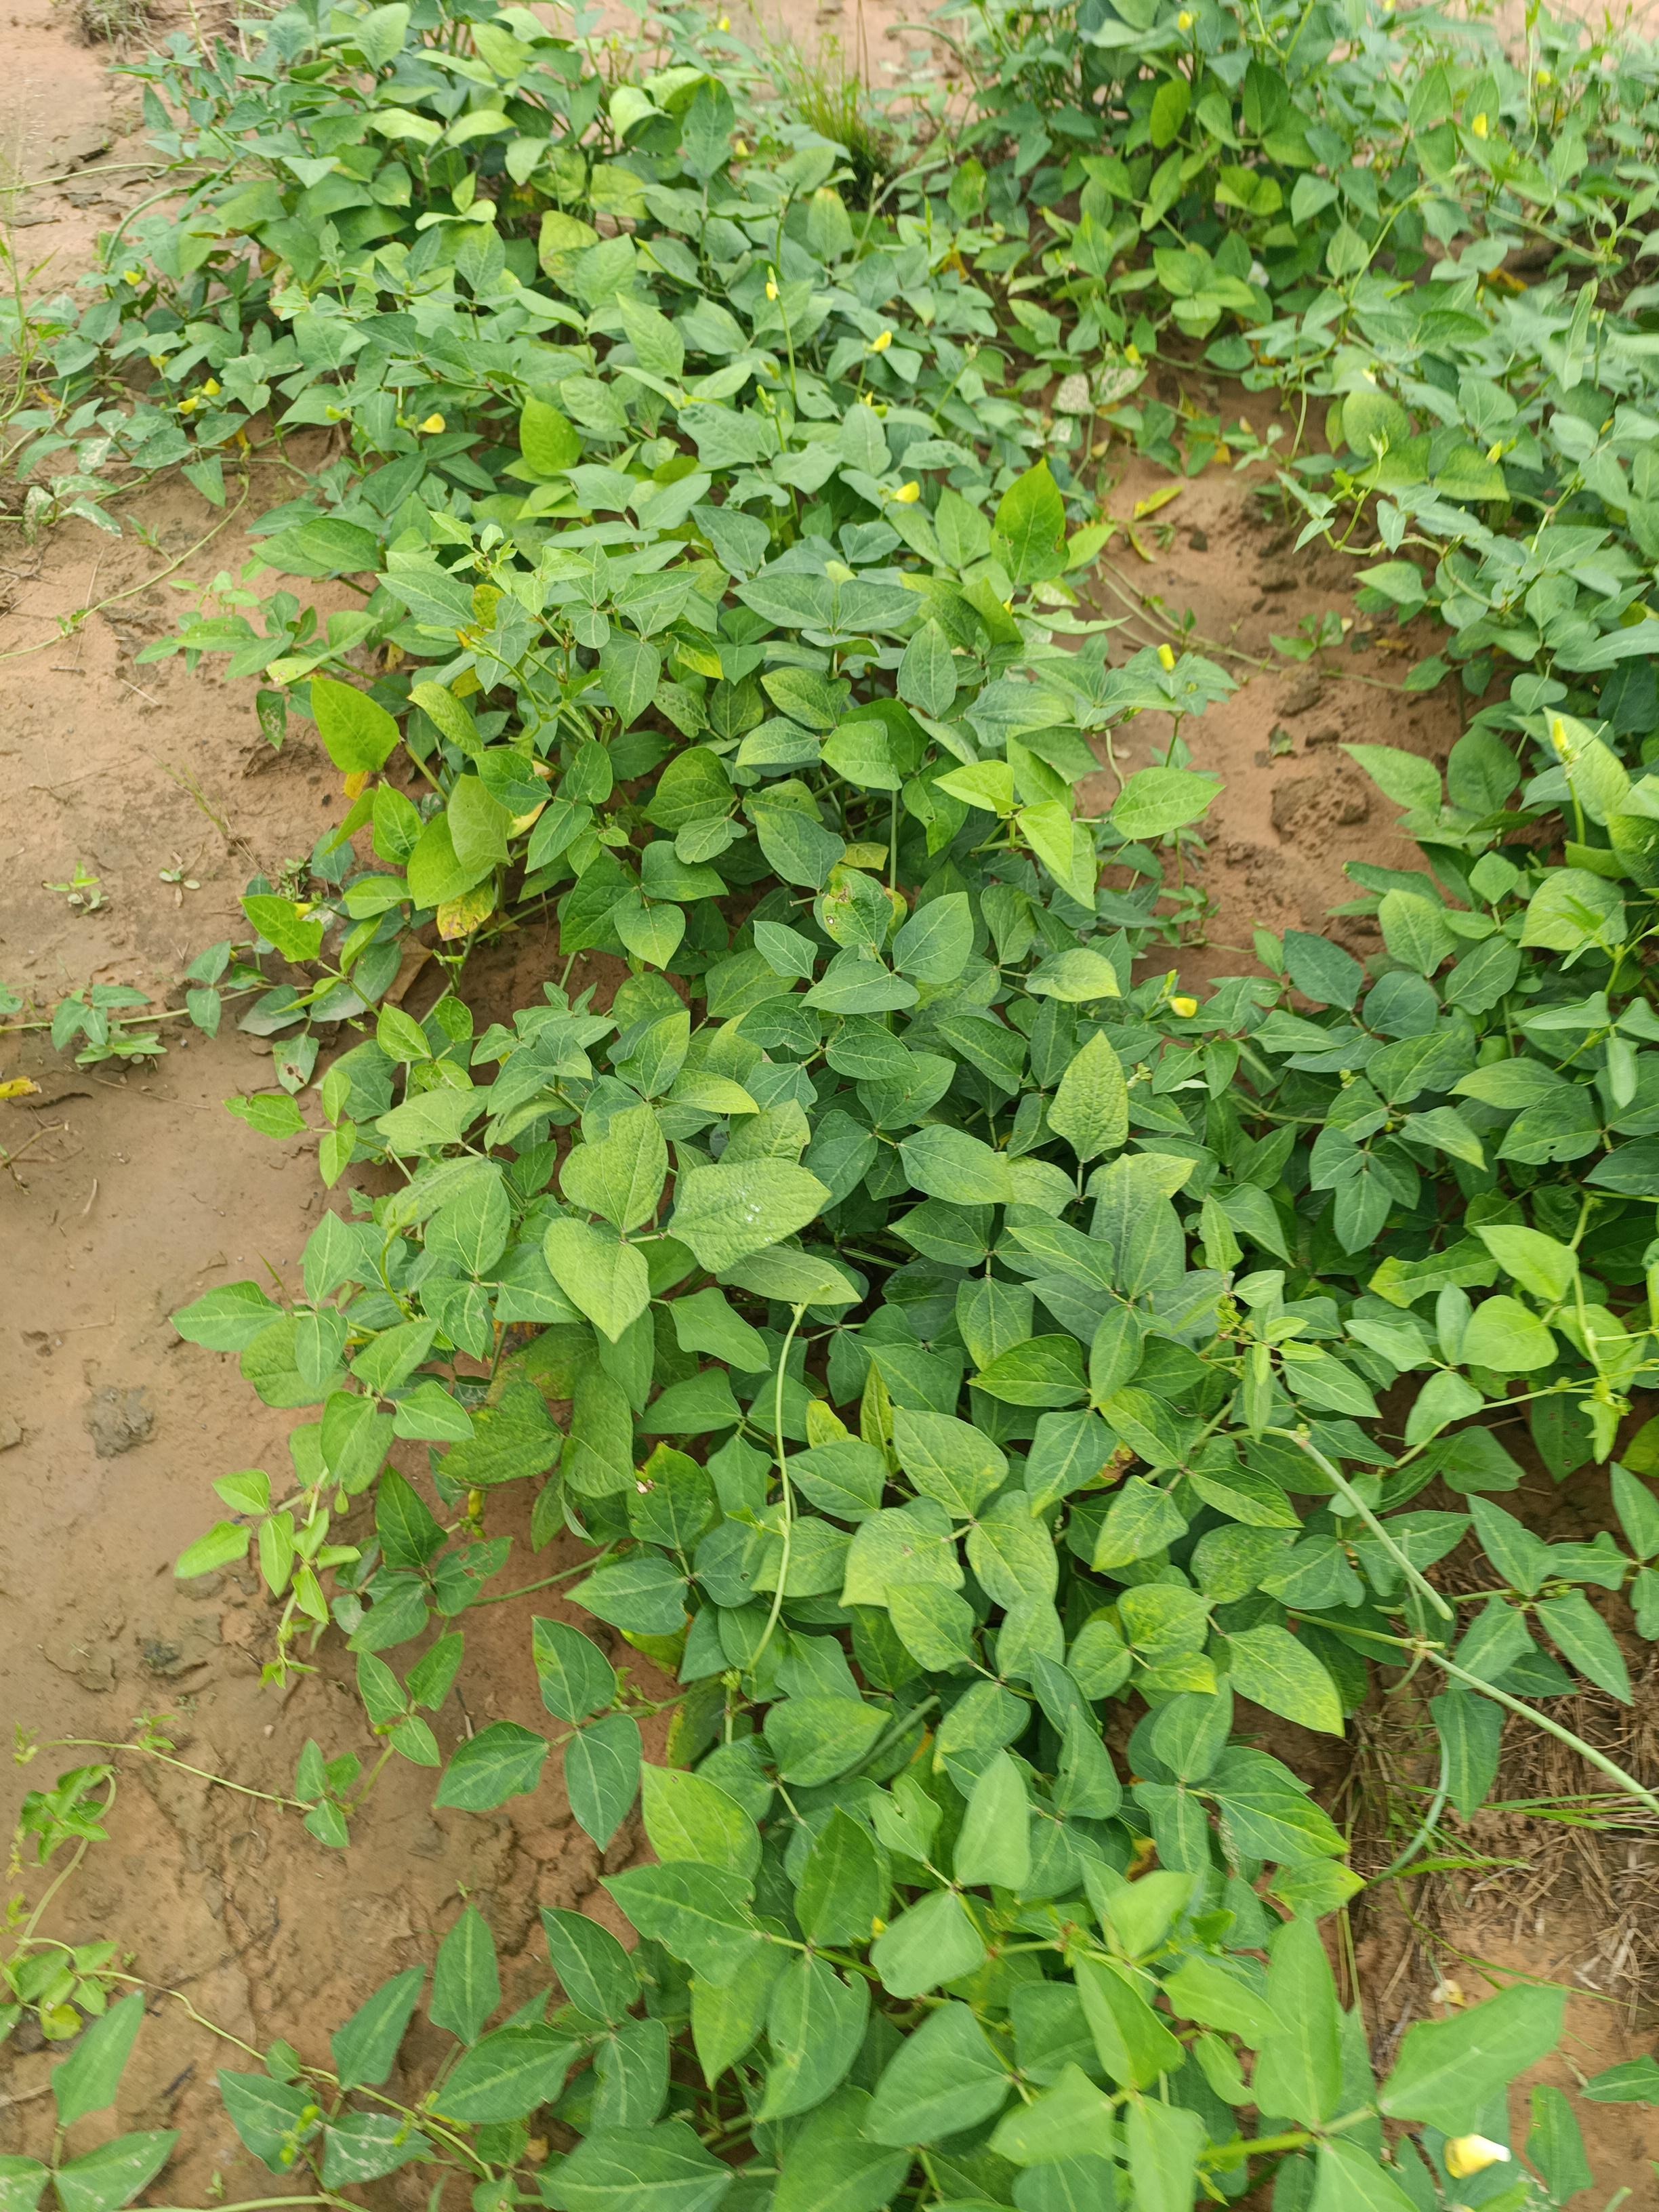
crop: cowpea
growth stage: development pod
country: Nigeria
